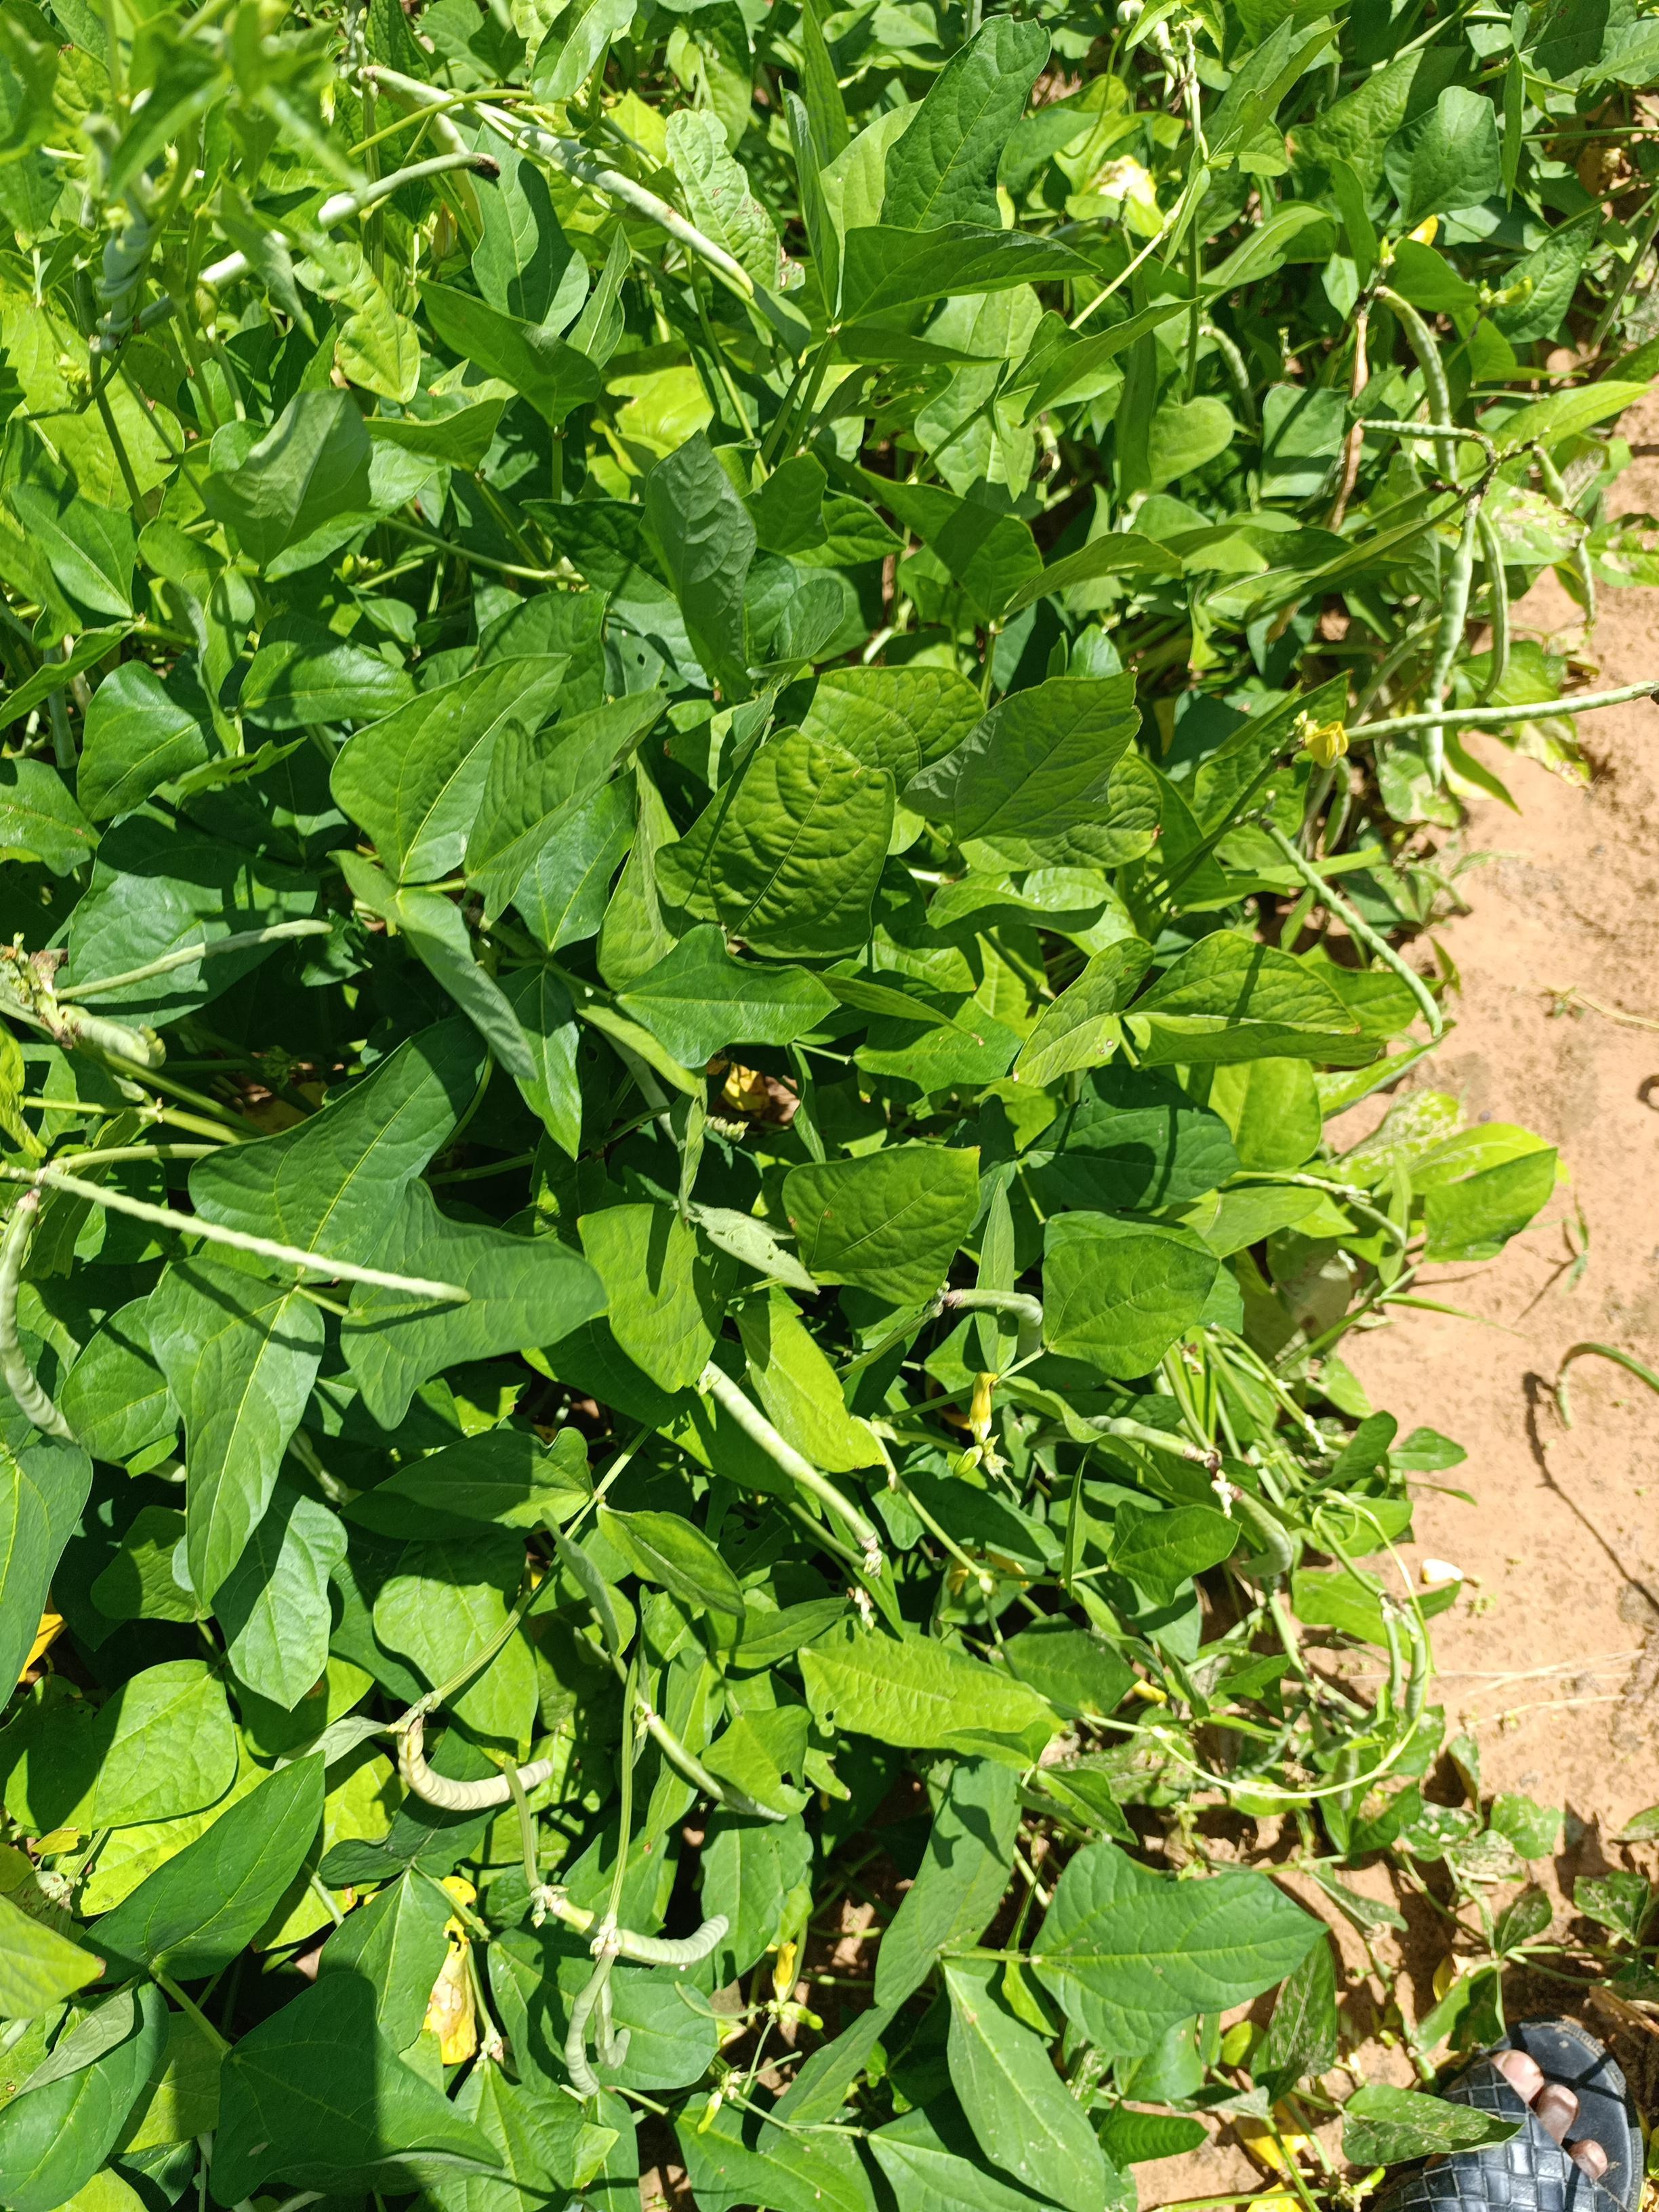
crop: cowpea
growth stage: maturity
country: Nigeria
